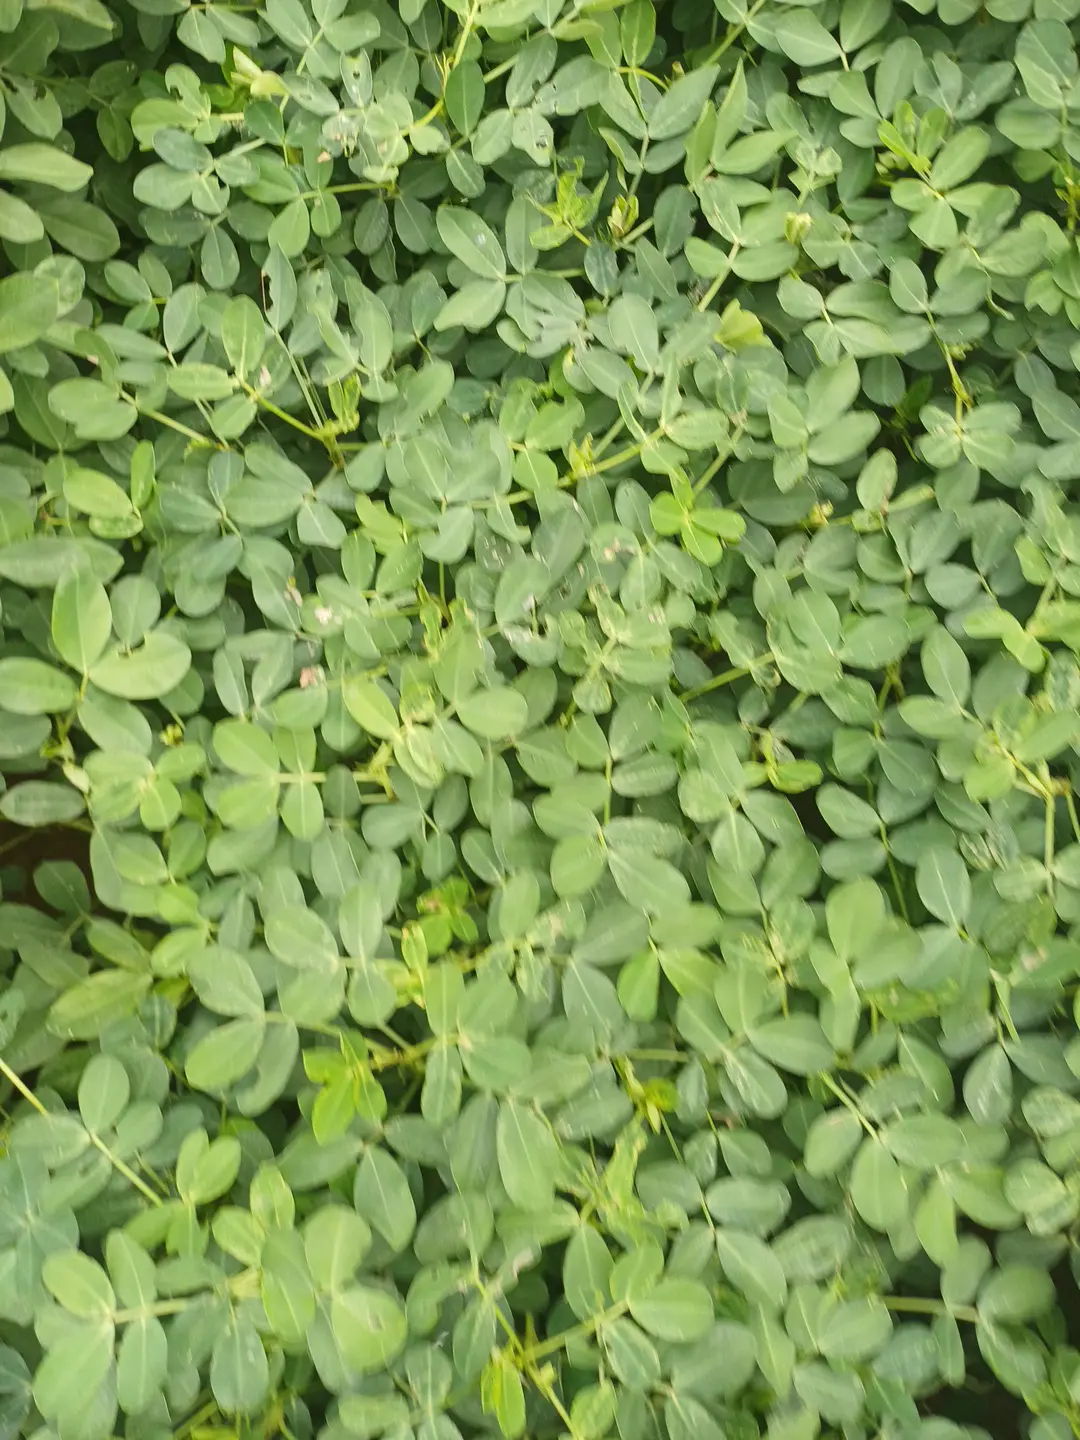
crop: groundnut
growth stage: pegging
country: Kenya
